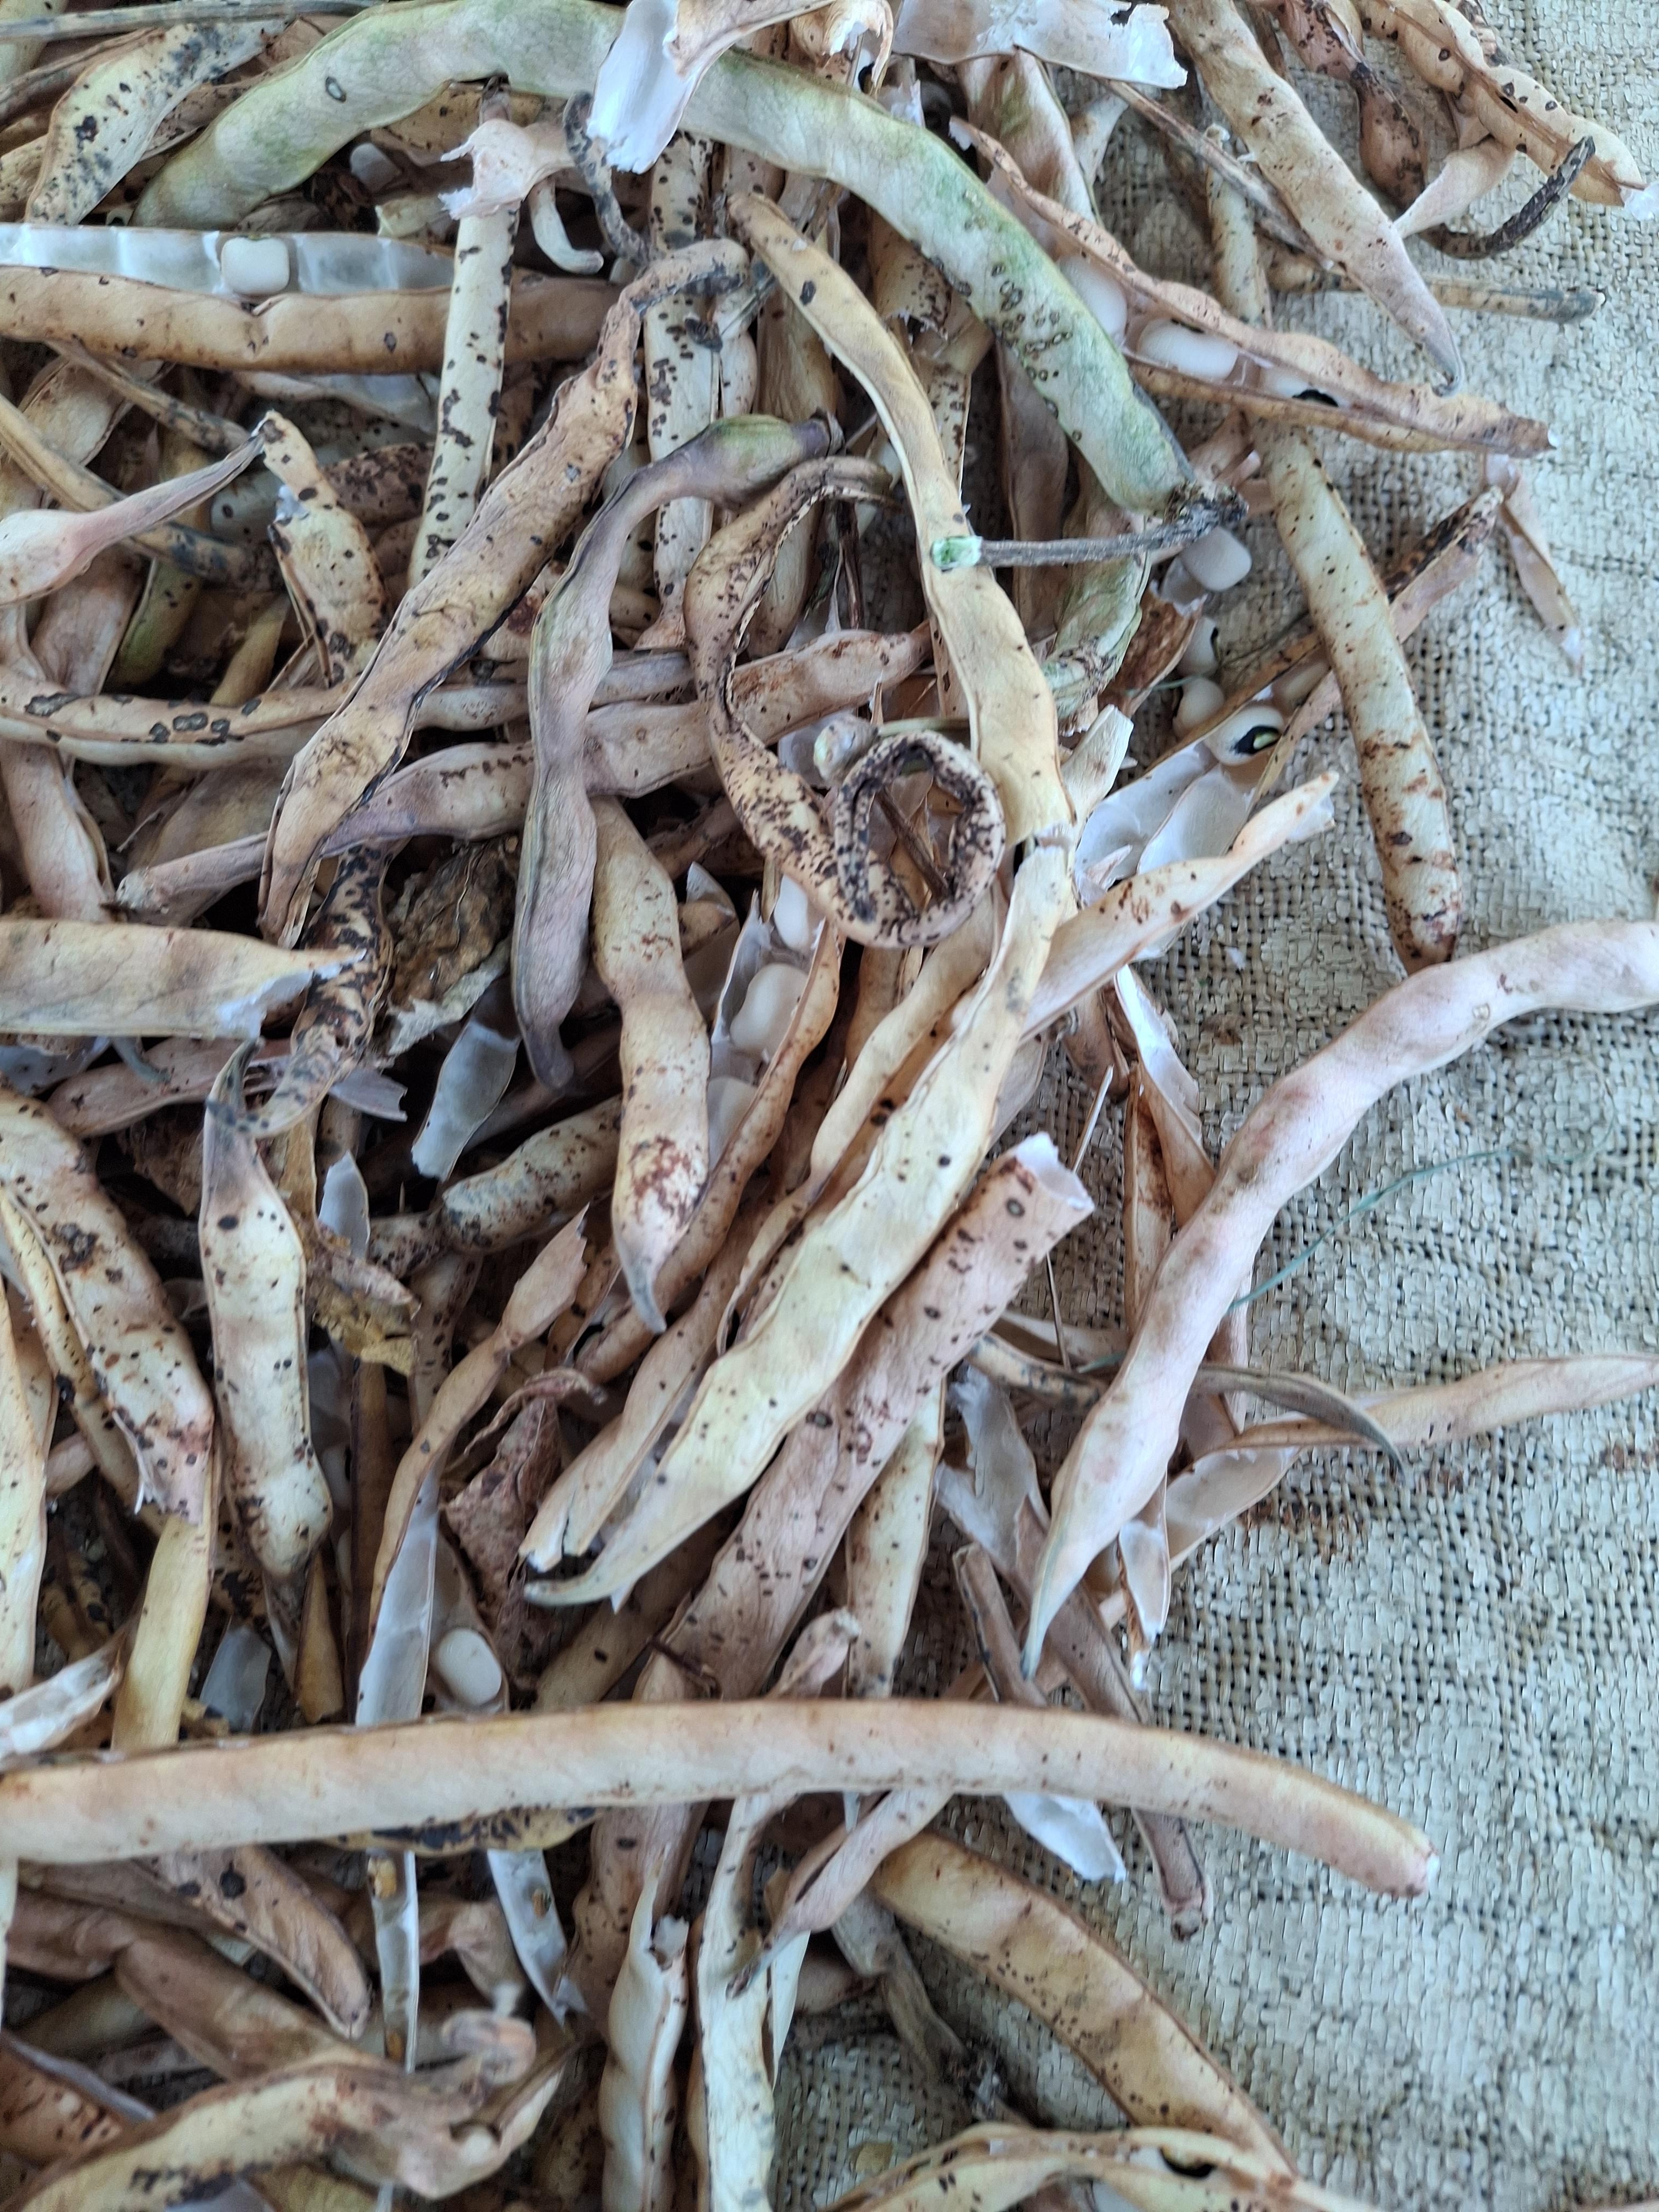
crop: cowpea
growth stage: harvest
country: Nigeria
